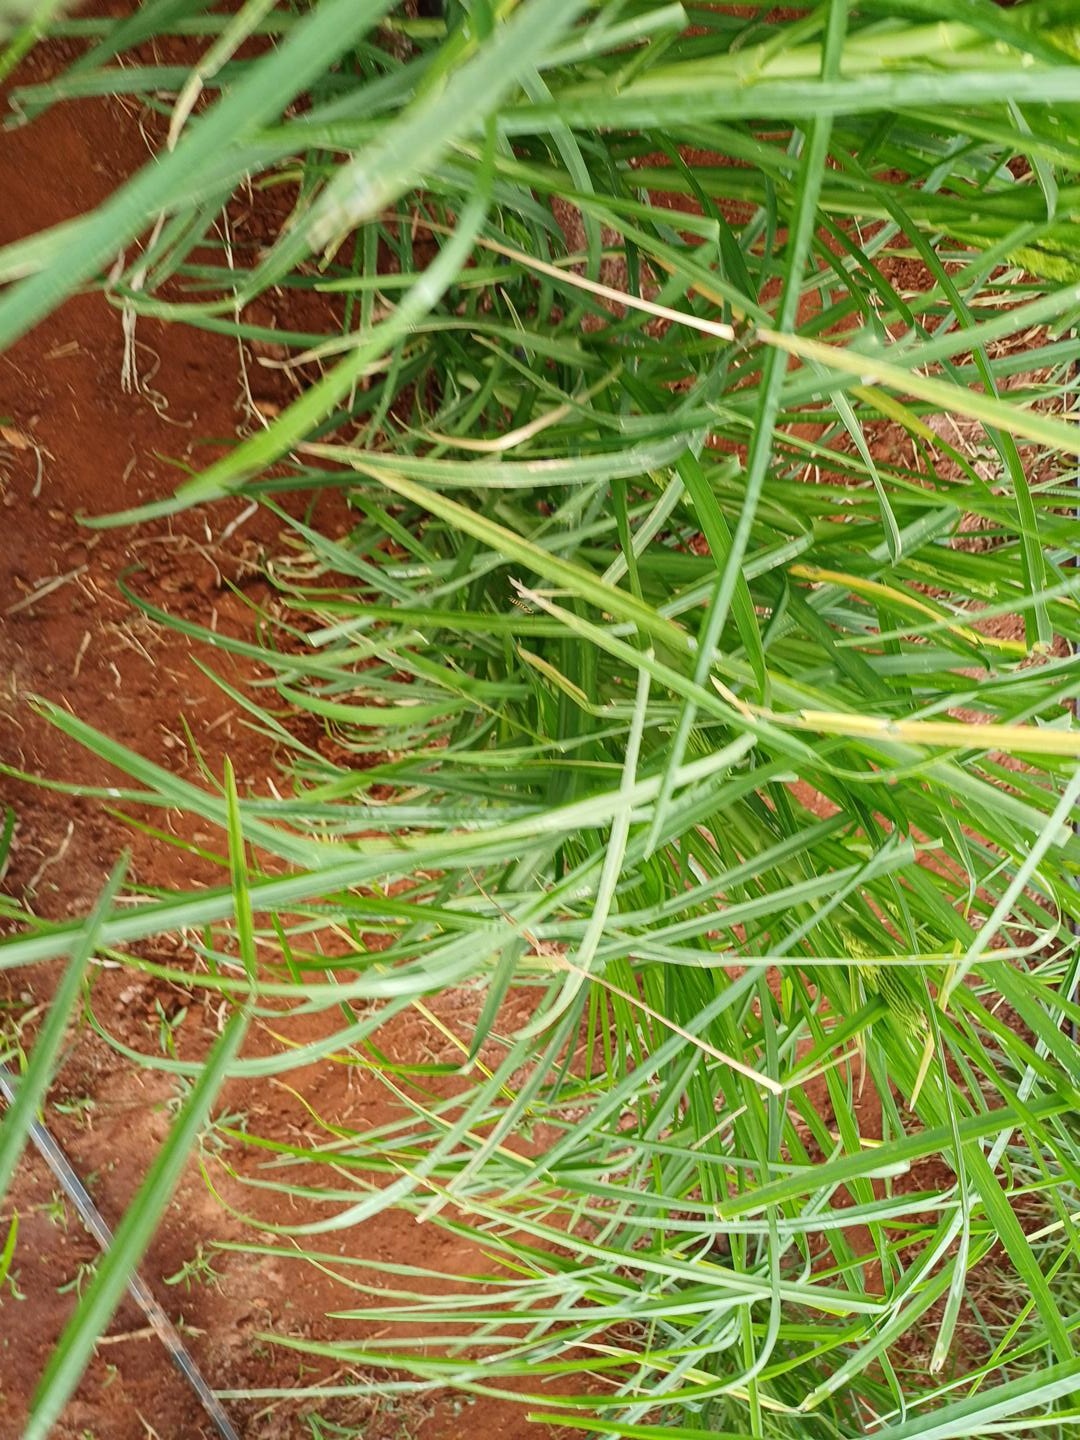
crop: finger millet
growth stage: heading tuber
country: Kenya
